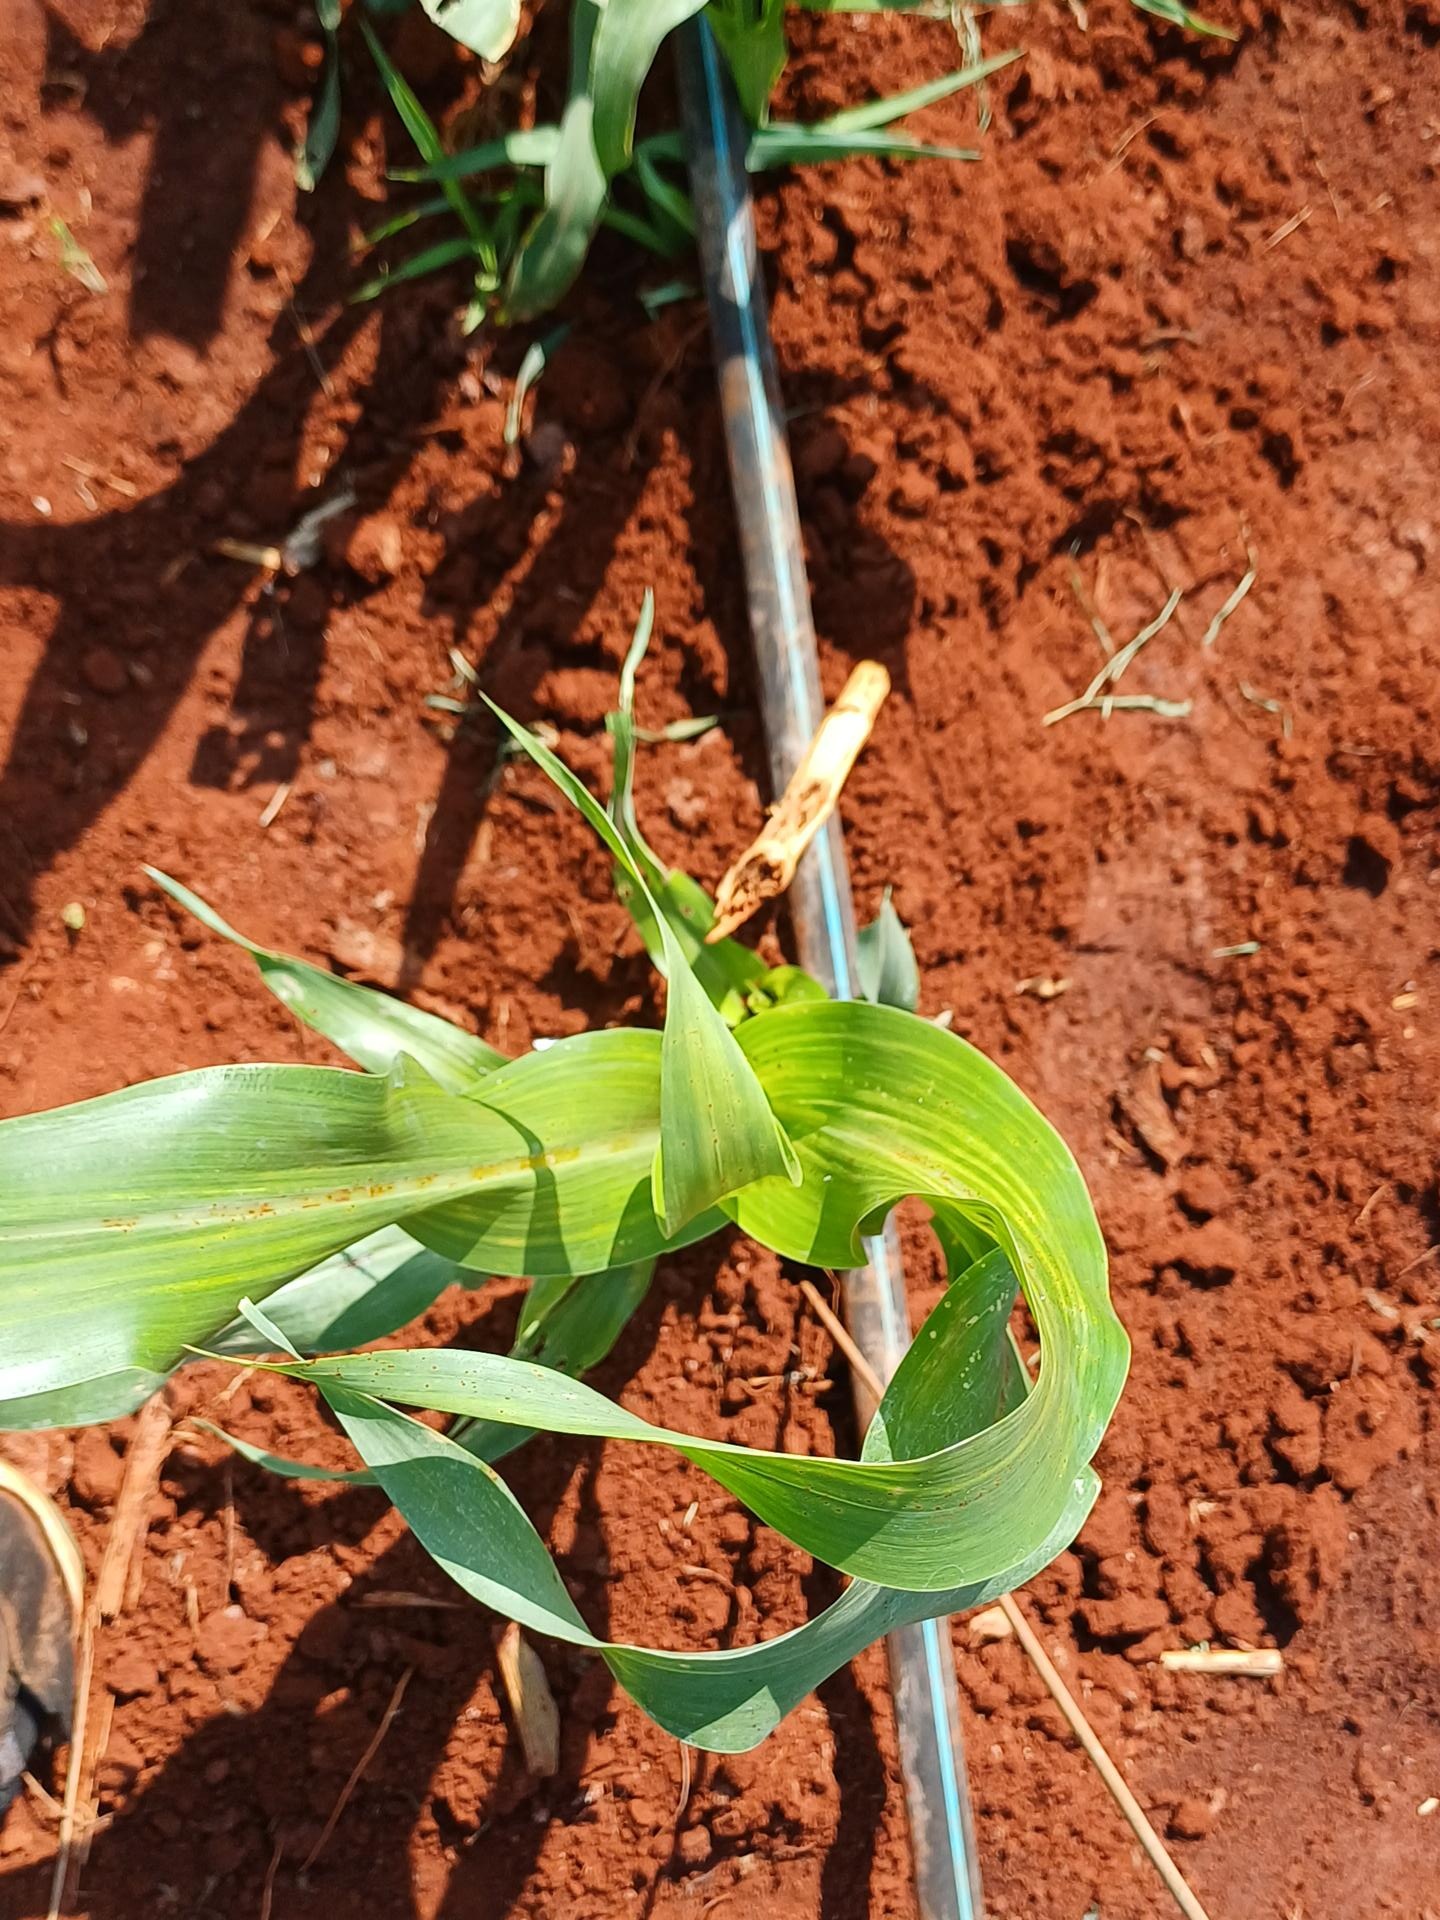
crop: sorghum
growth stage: vegetative
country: Kenya
